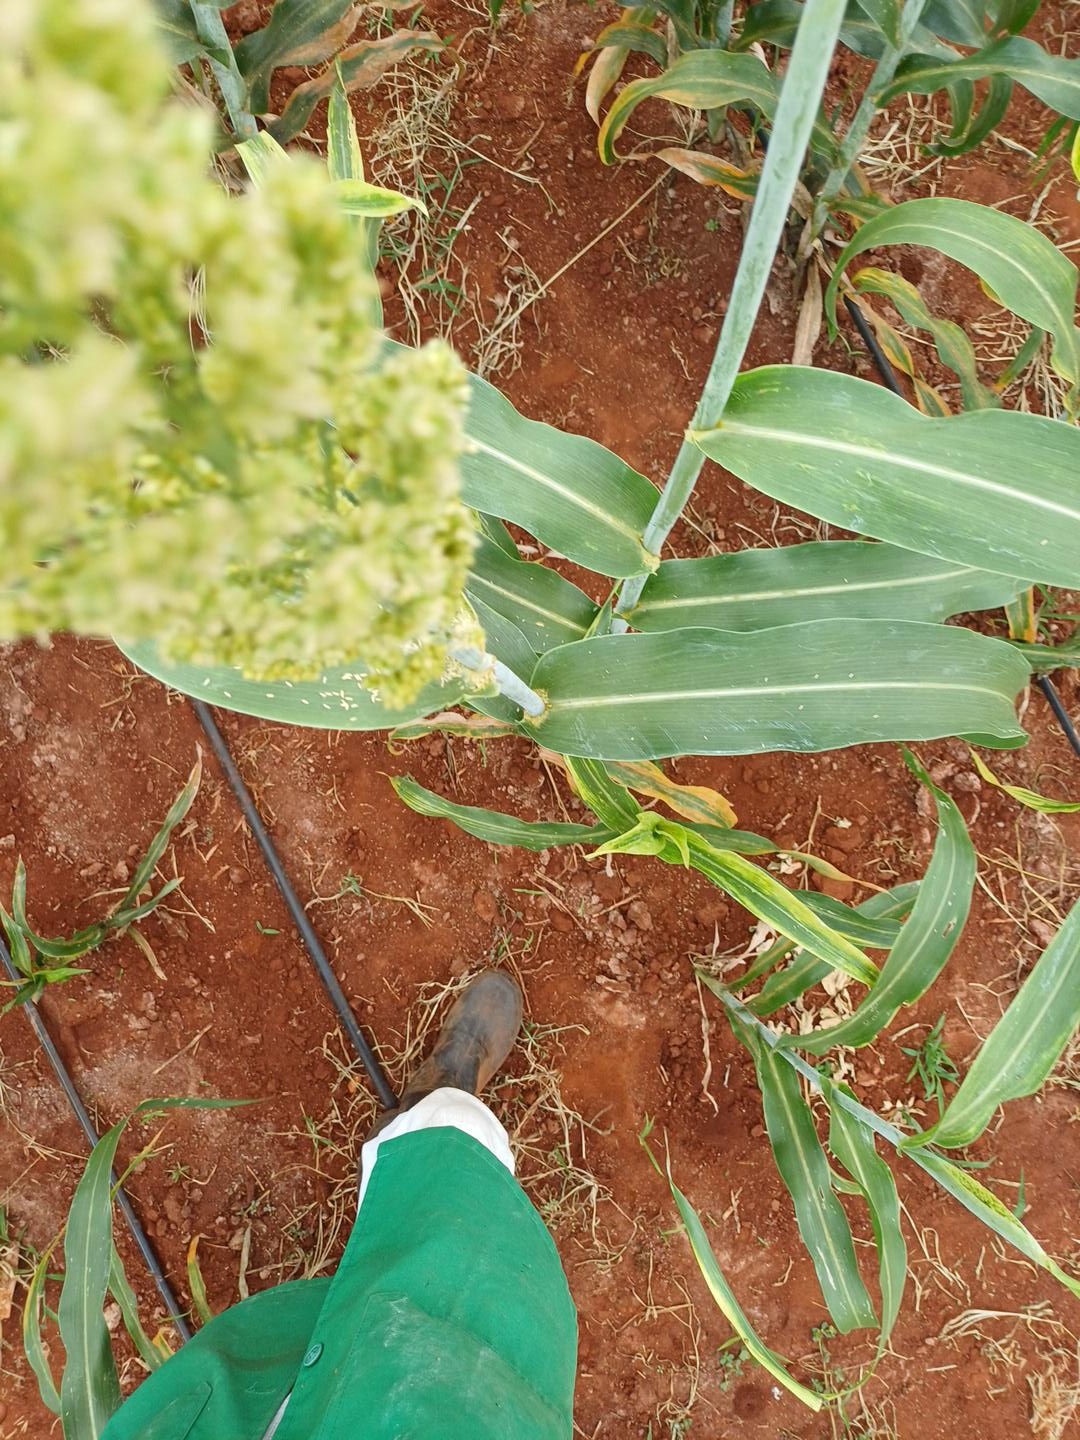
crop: sorghum
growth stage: filling grain
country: Kenya
